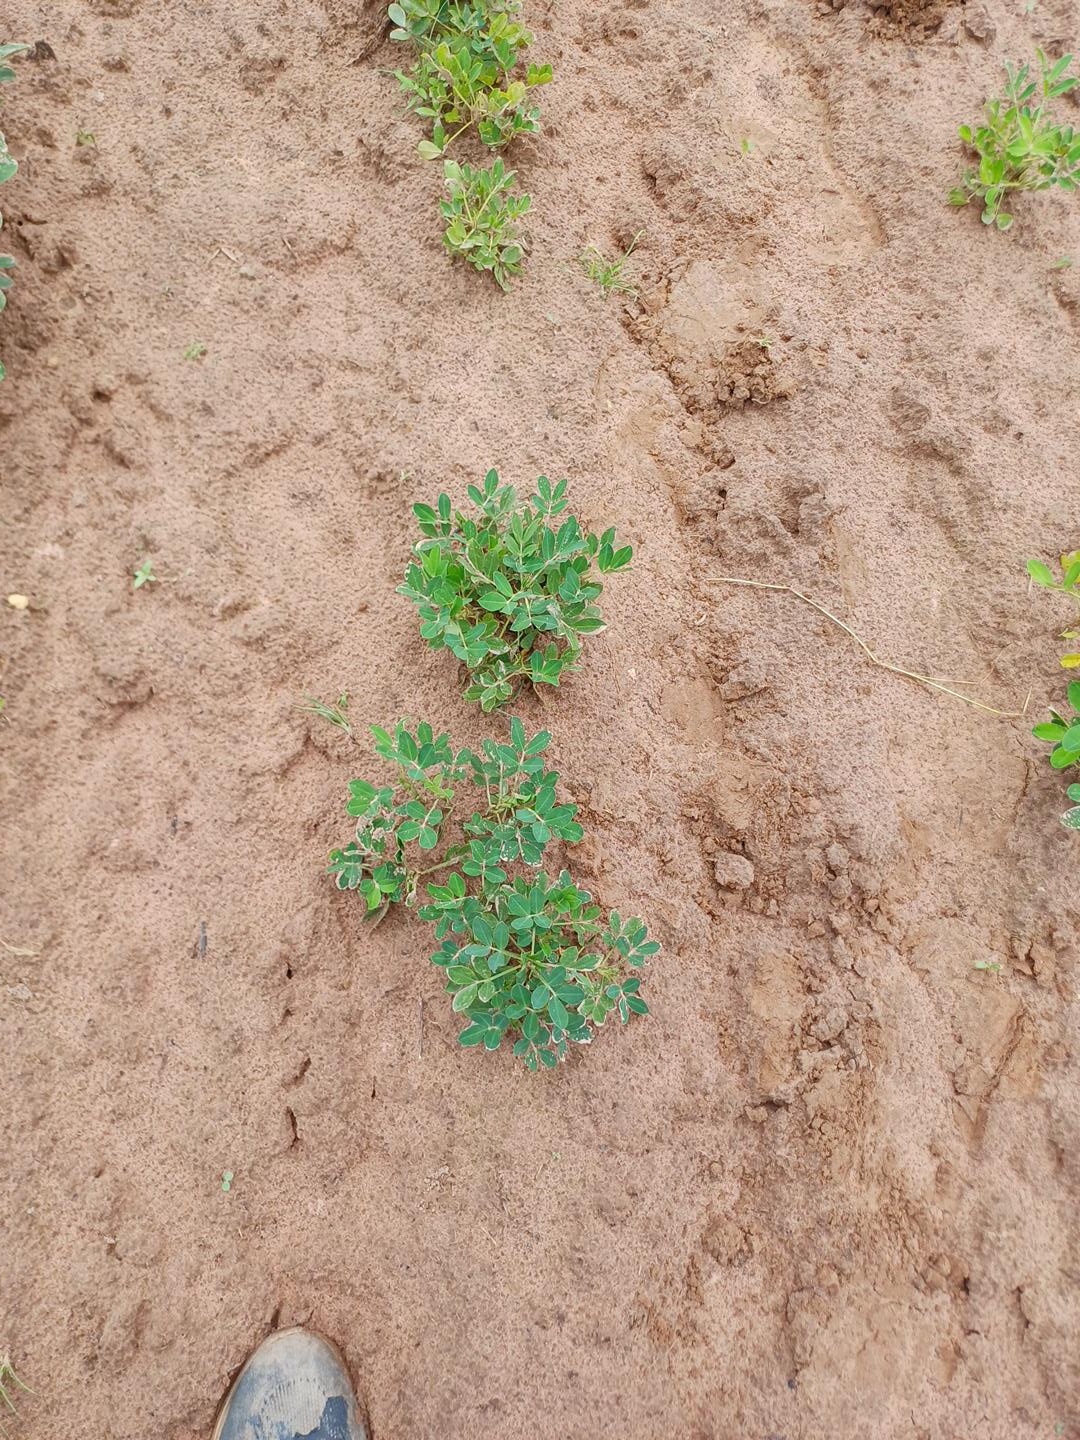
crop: groundnut
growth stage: flowering
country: Senegal
